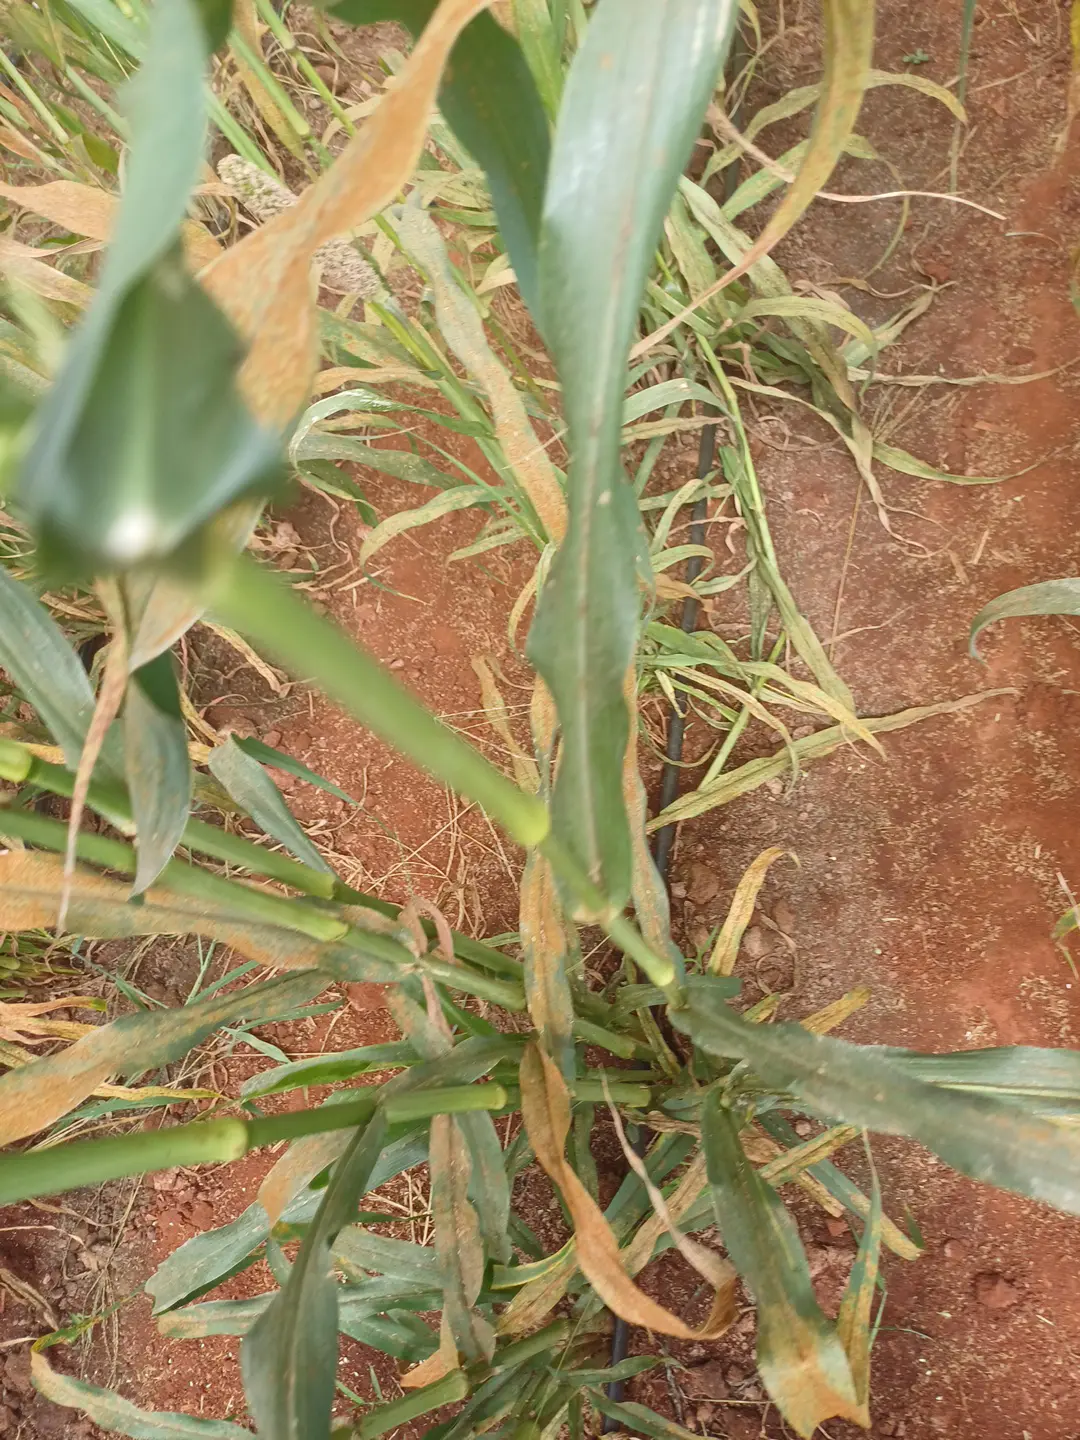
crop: pearl millet
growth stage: filling grain
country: Kenya
